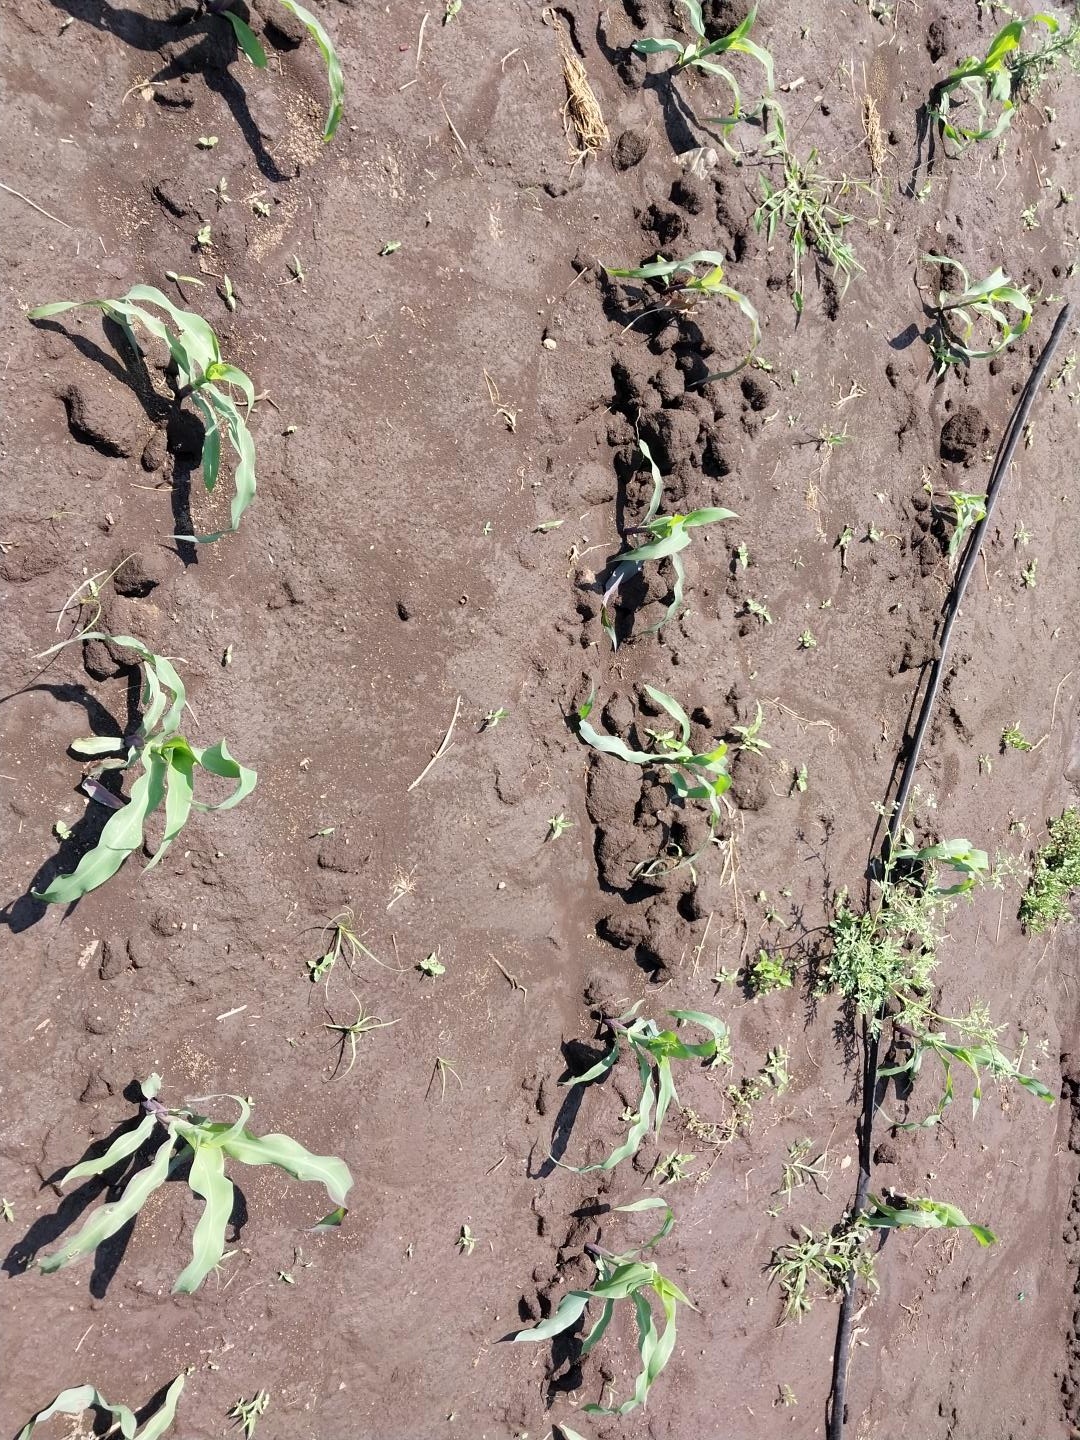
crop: maize
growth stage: emergence
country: Tanzania
